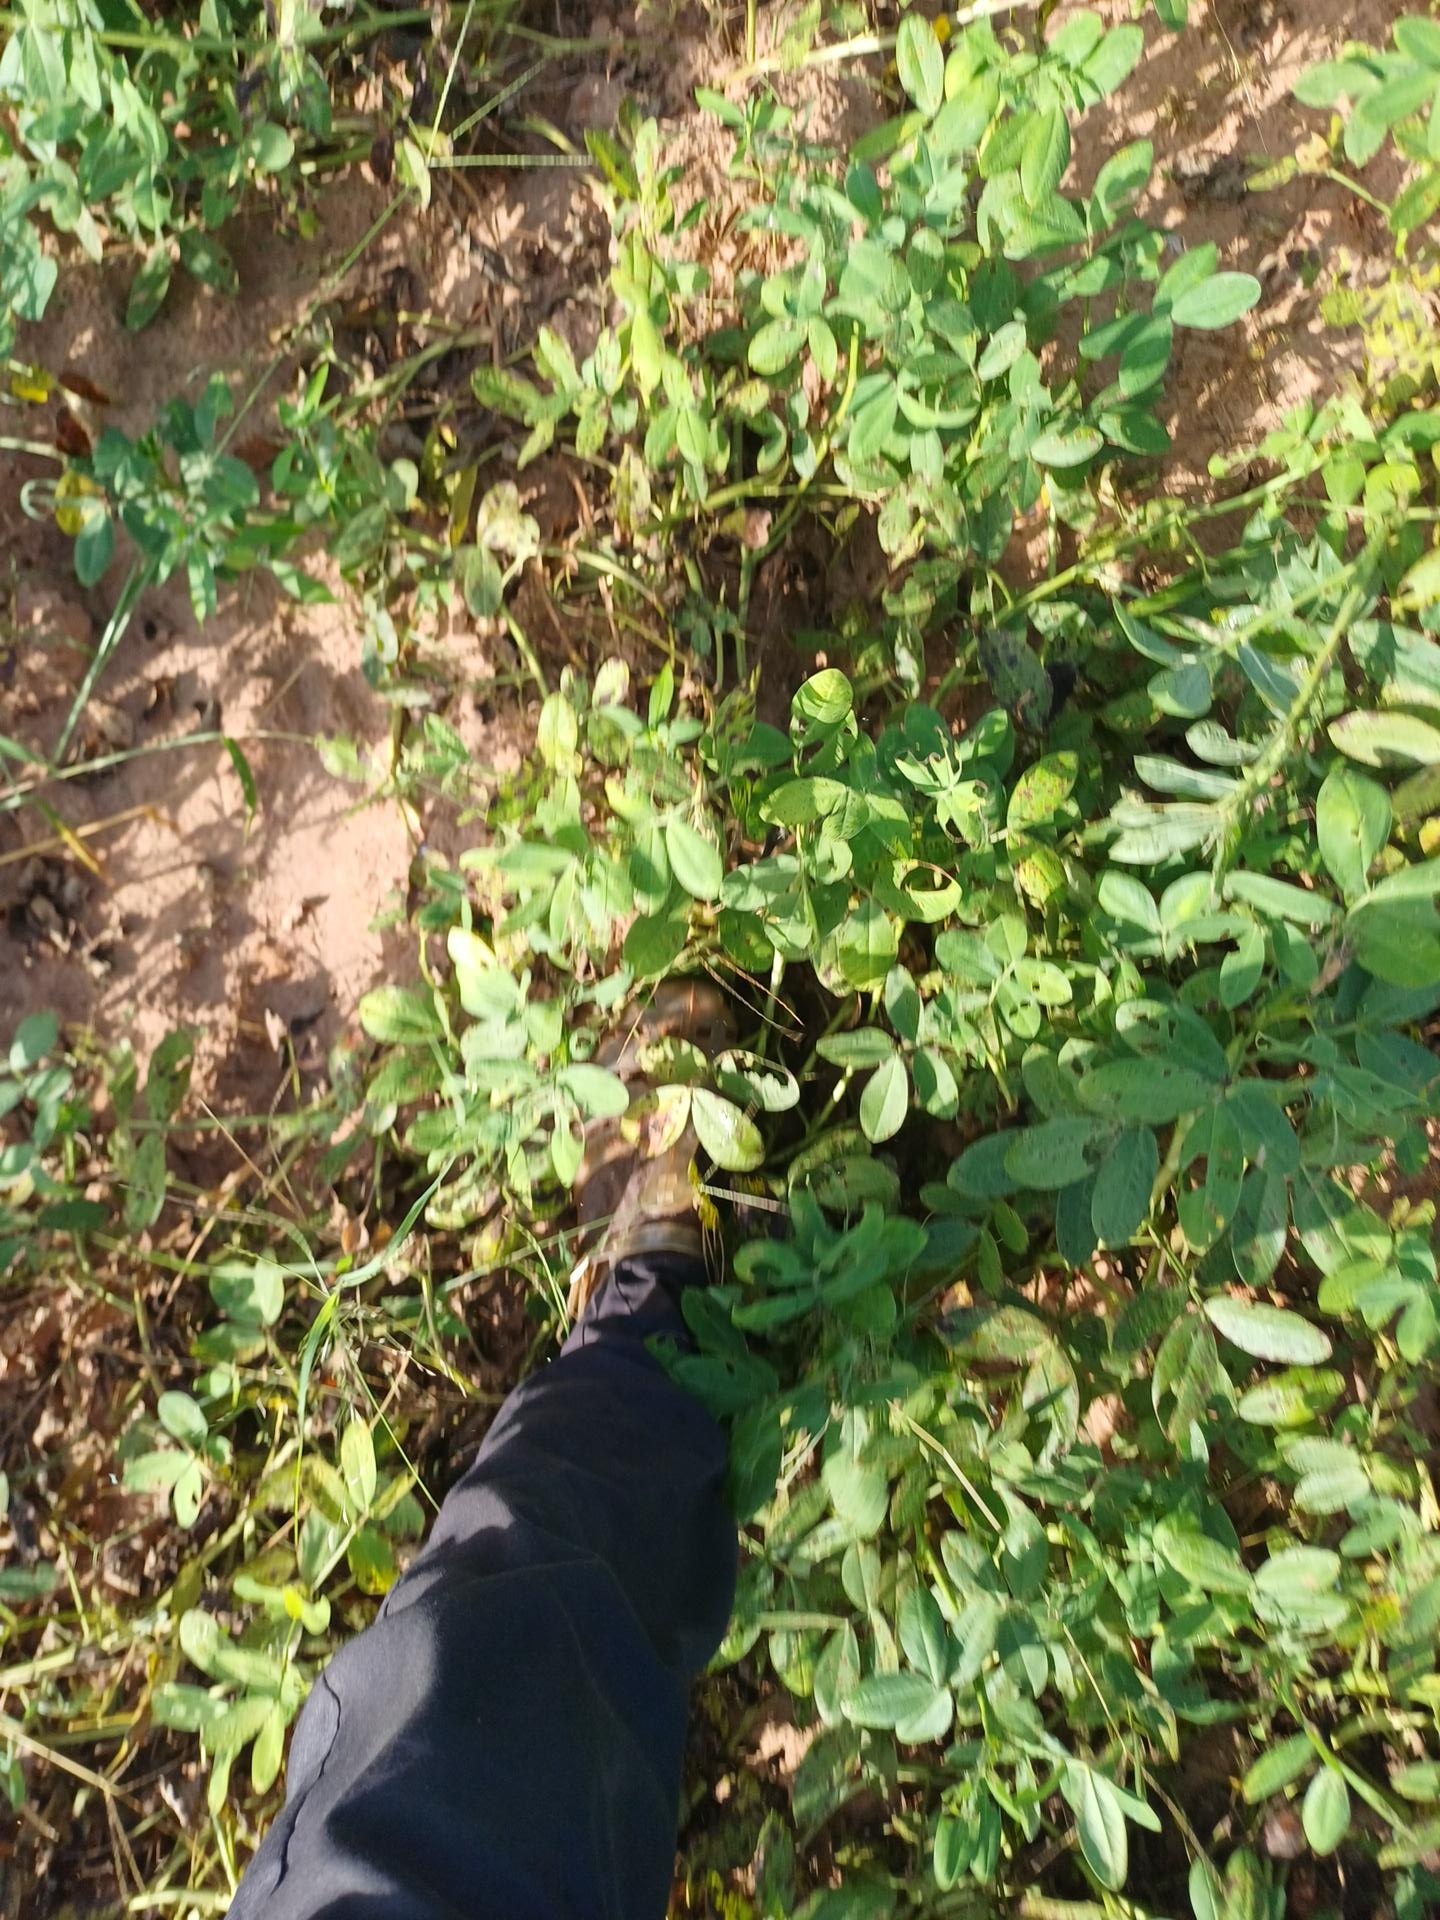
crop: groundnut
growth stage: flowering
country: Senegal
